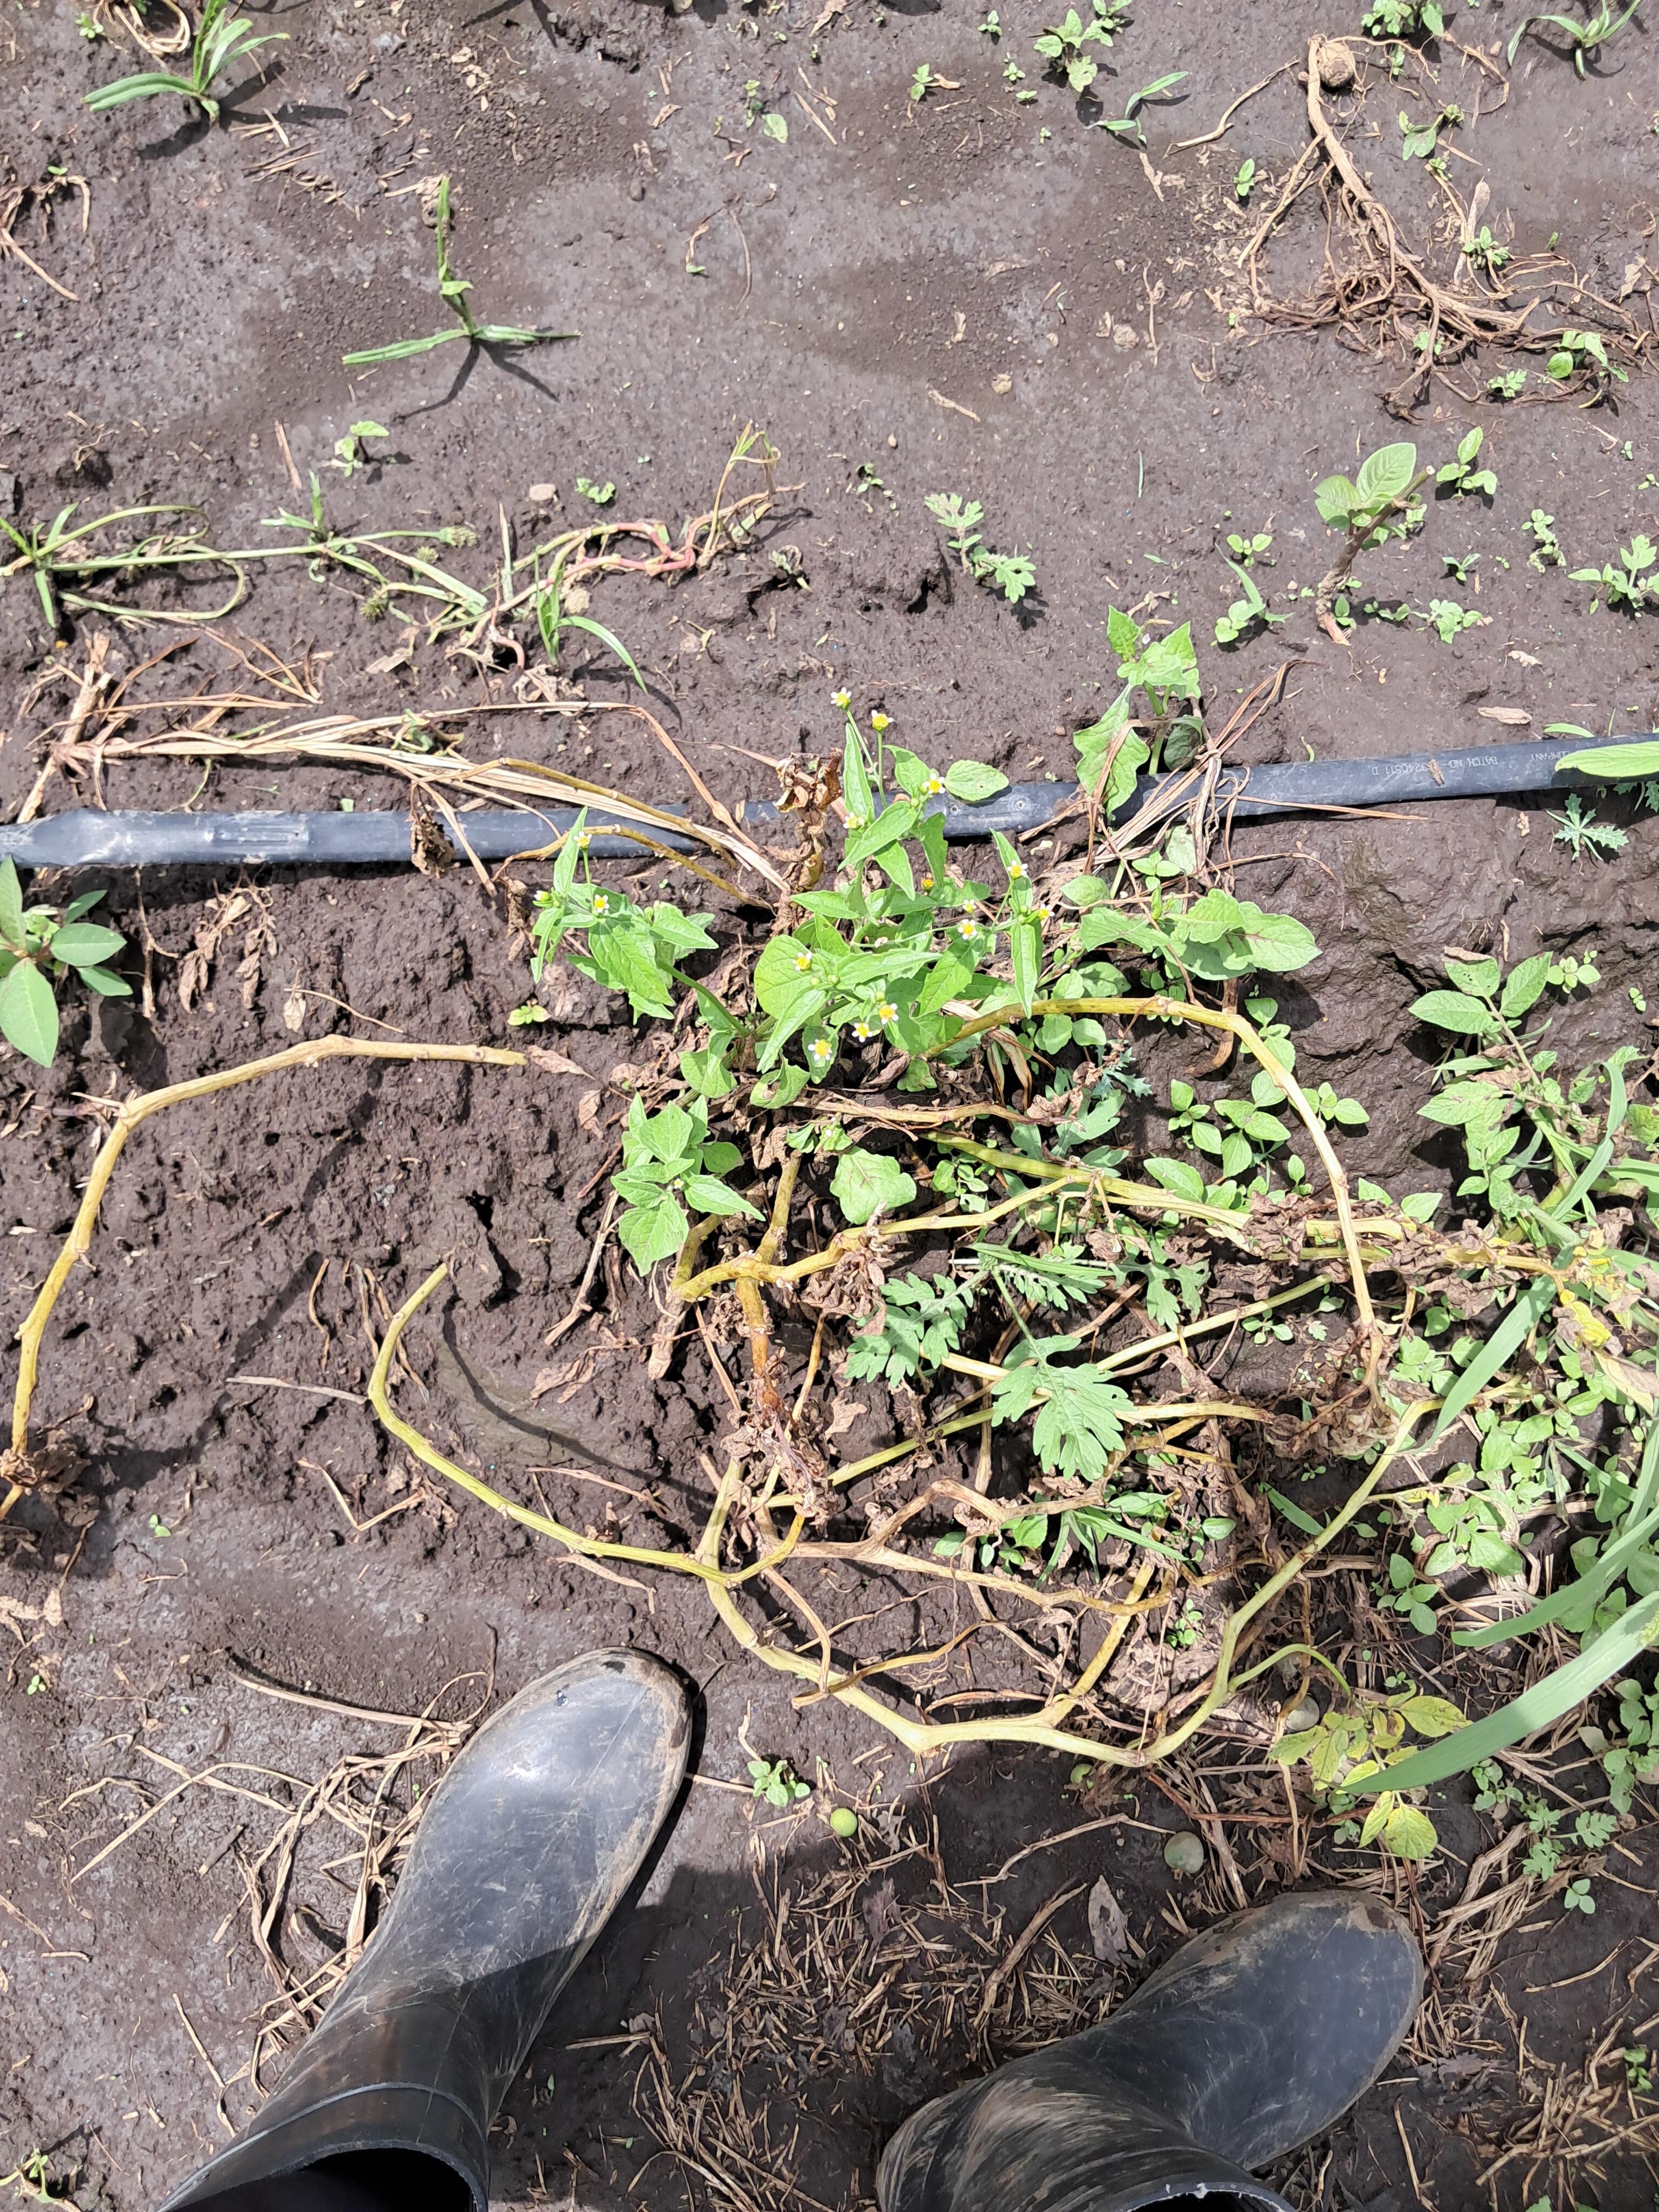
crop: potato
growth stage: flowering
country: Tanzania
